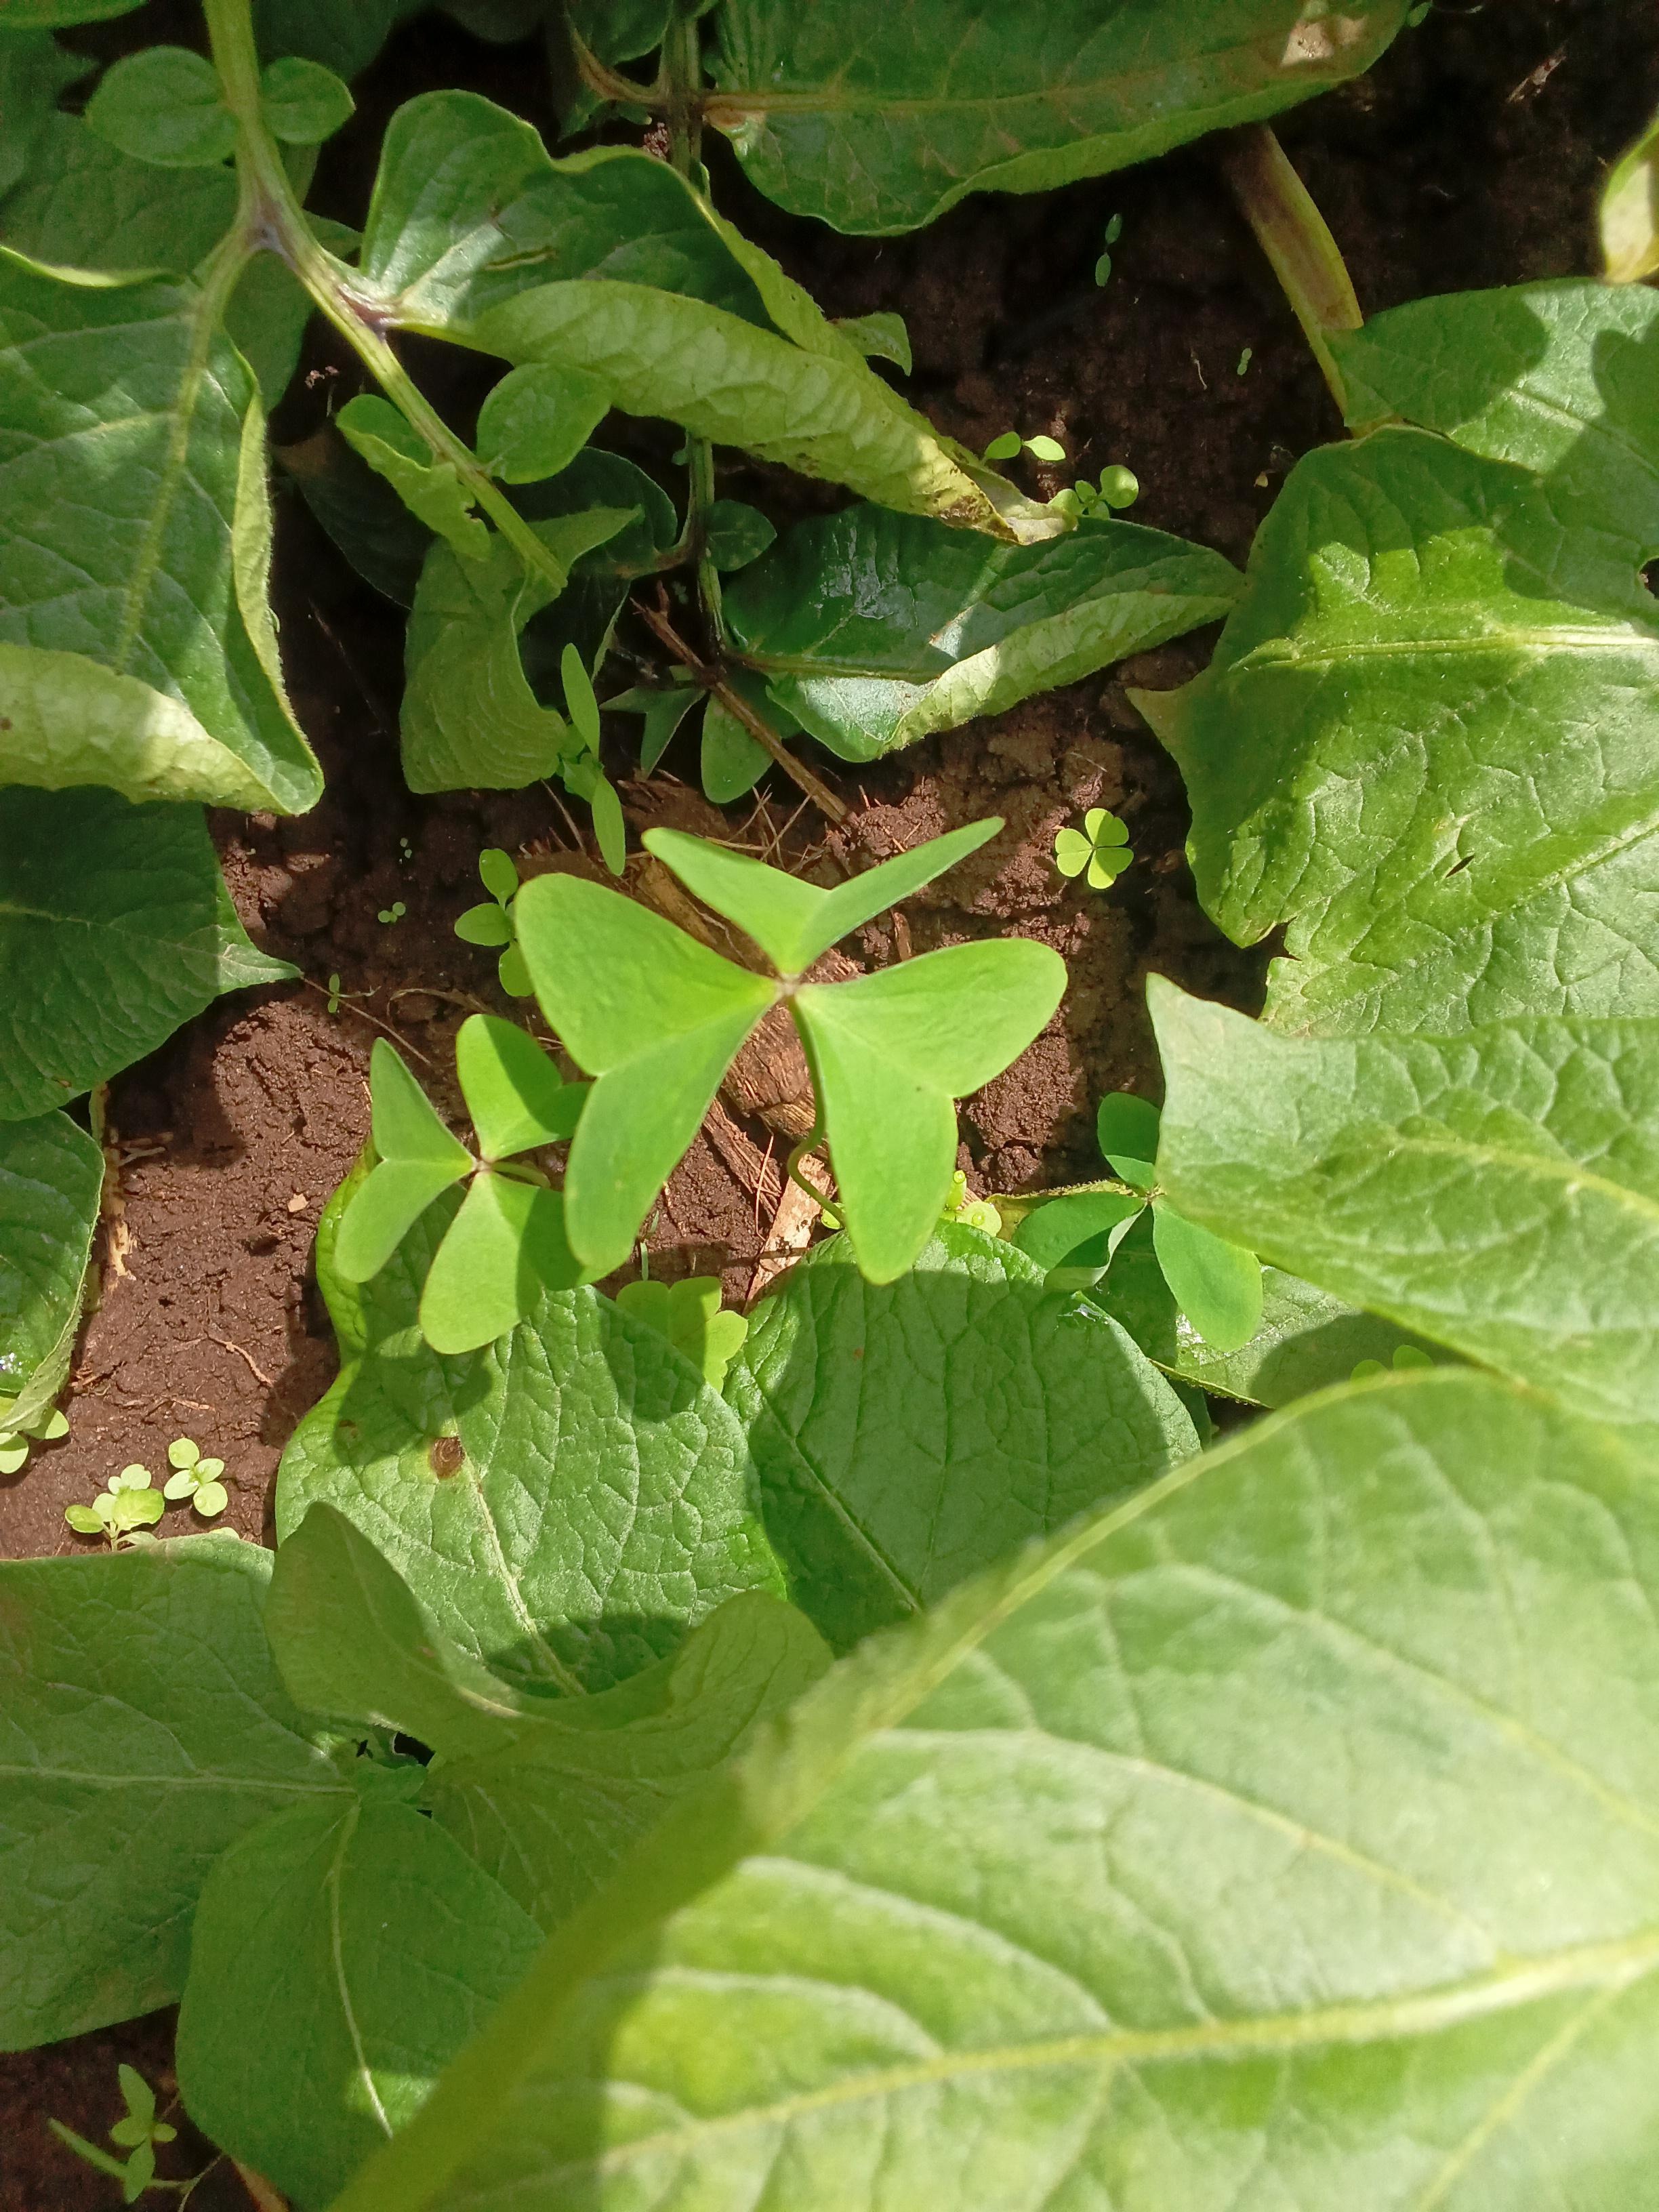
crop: potato
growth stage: flowering
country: Kenya
